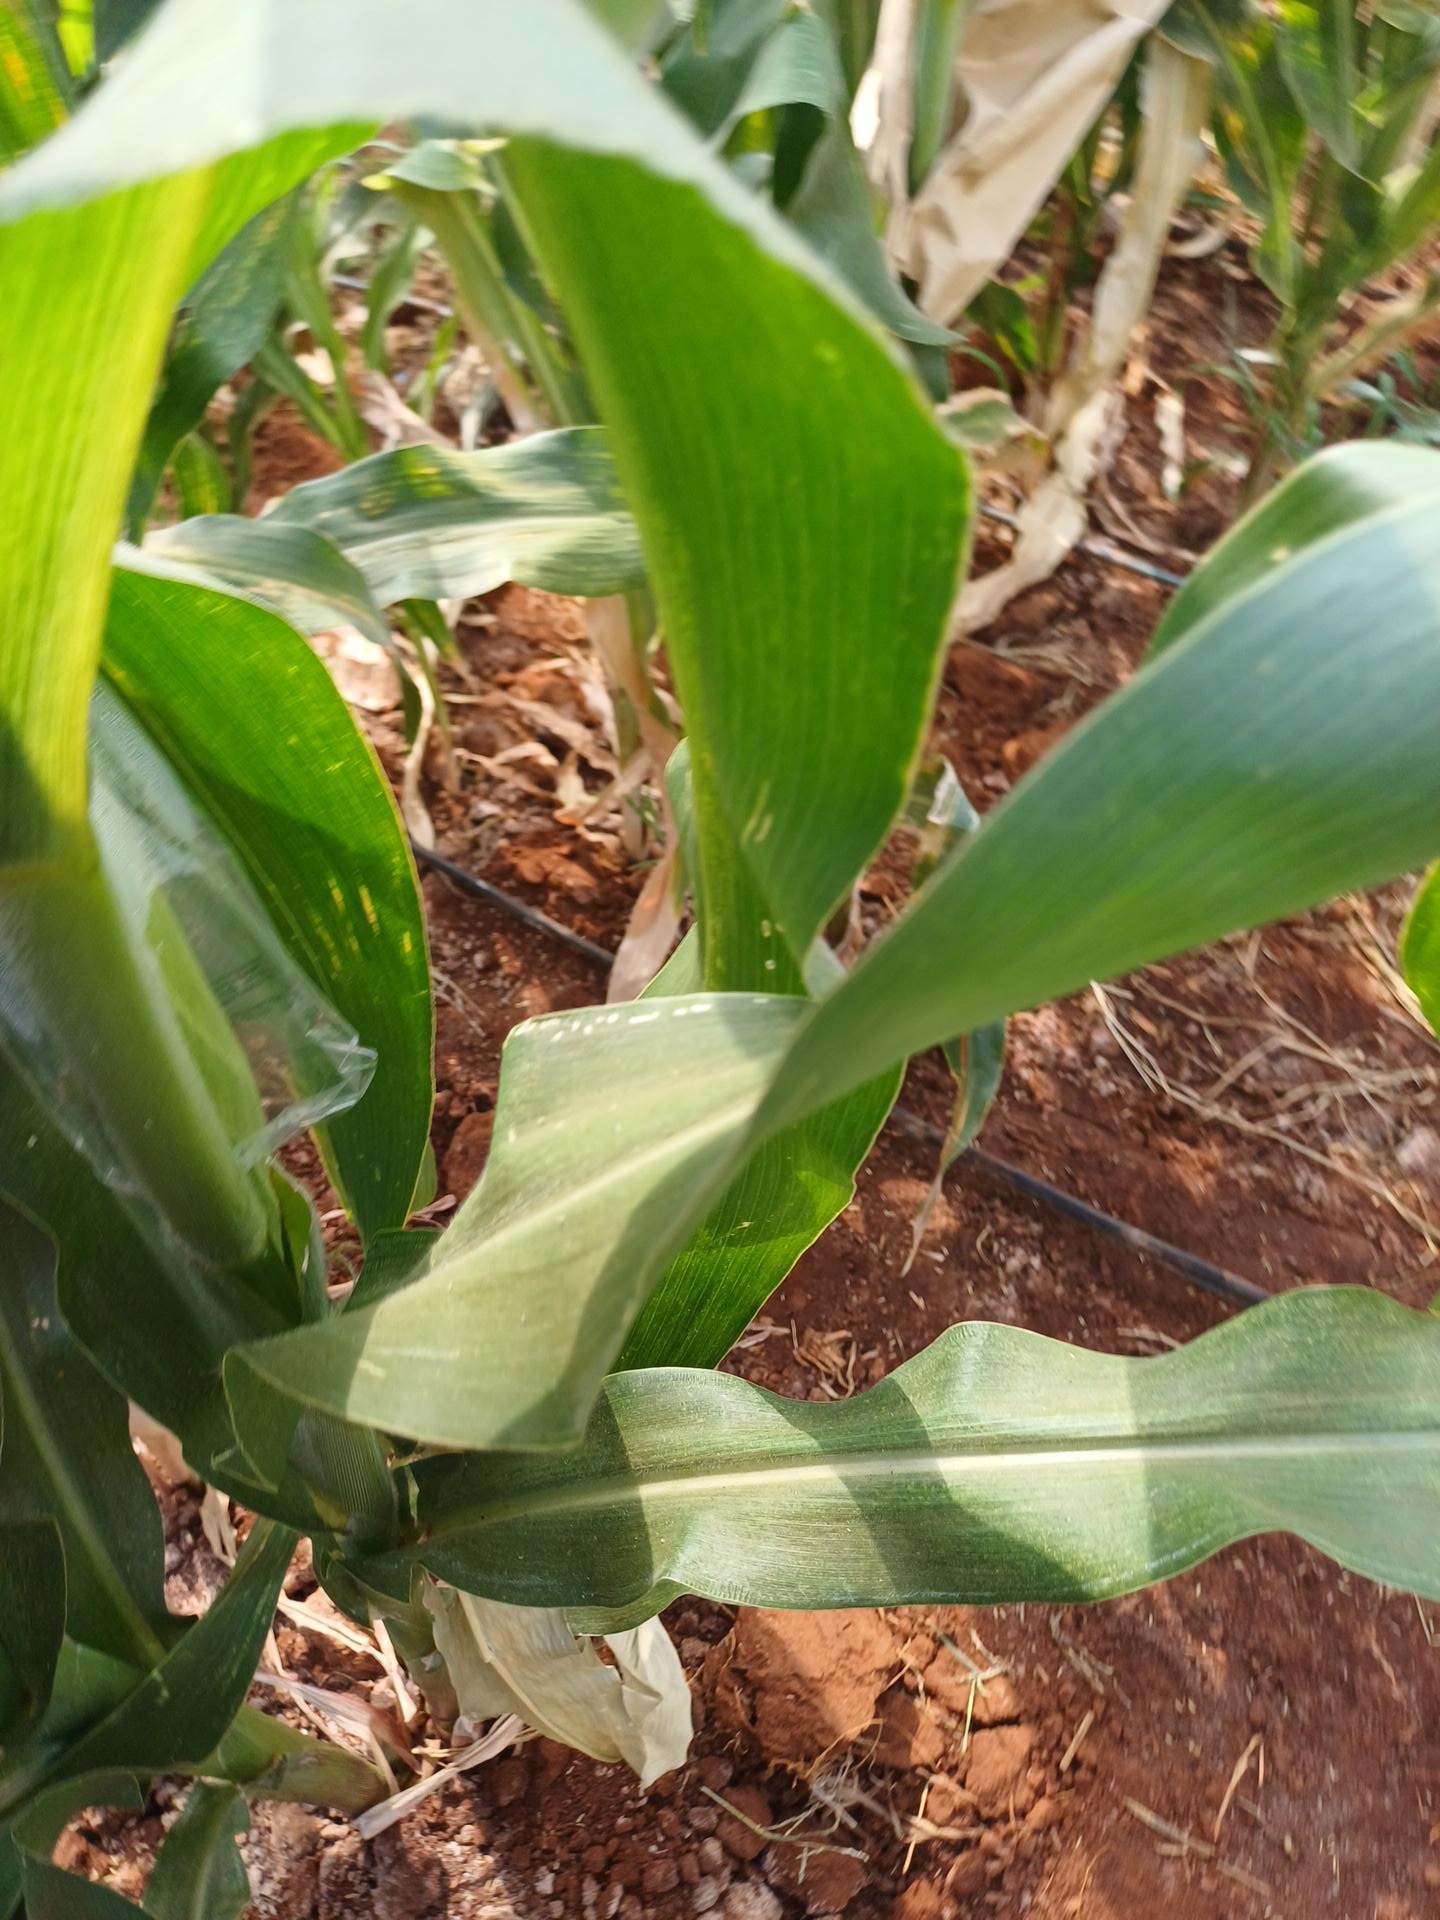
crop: maize
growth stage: flowering
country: Kenya
